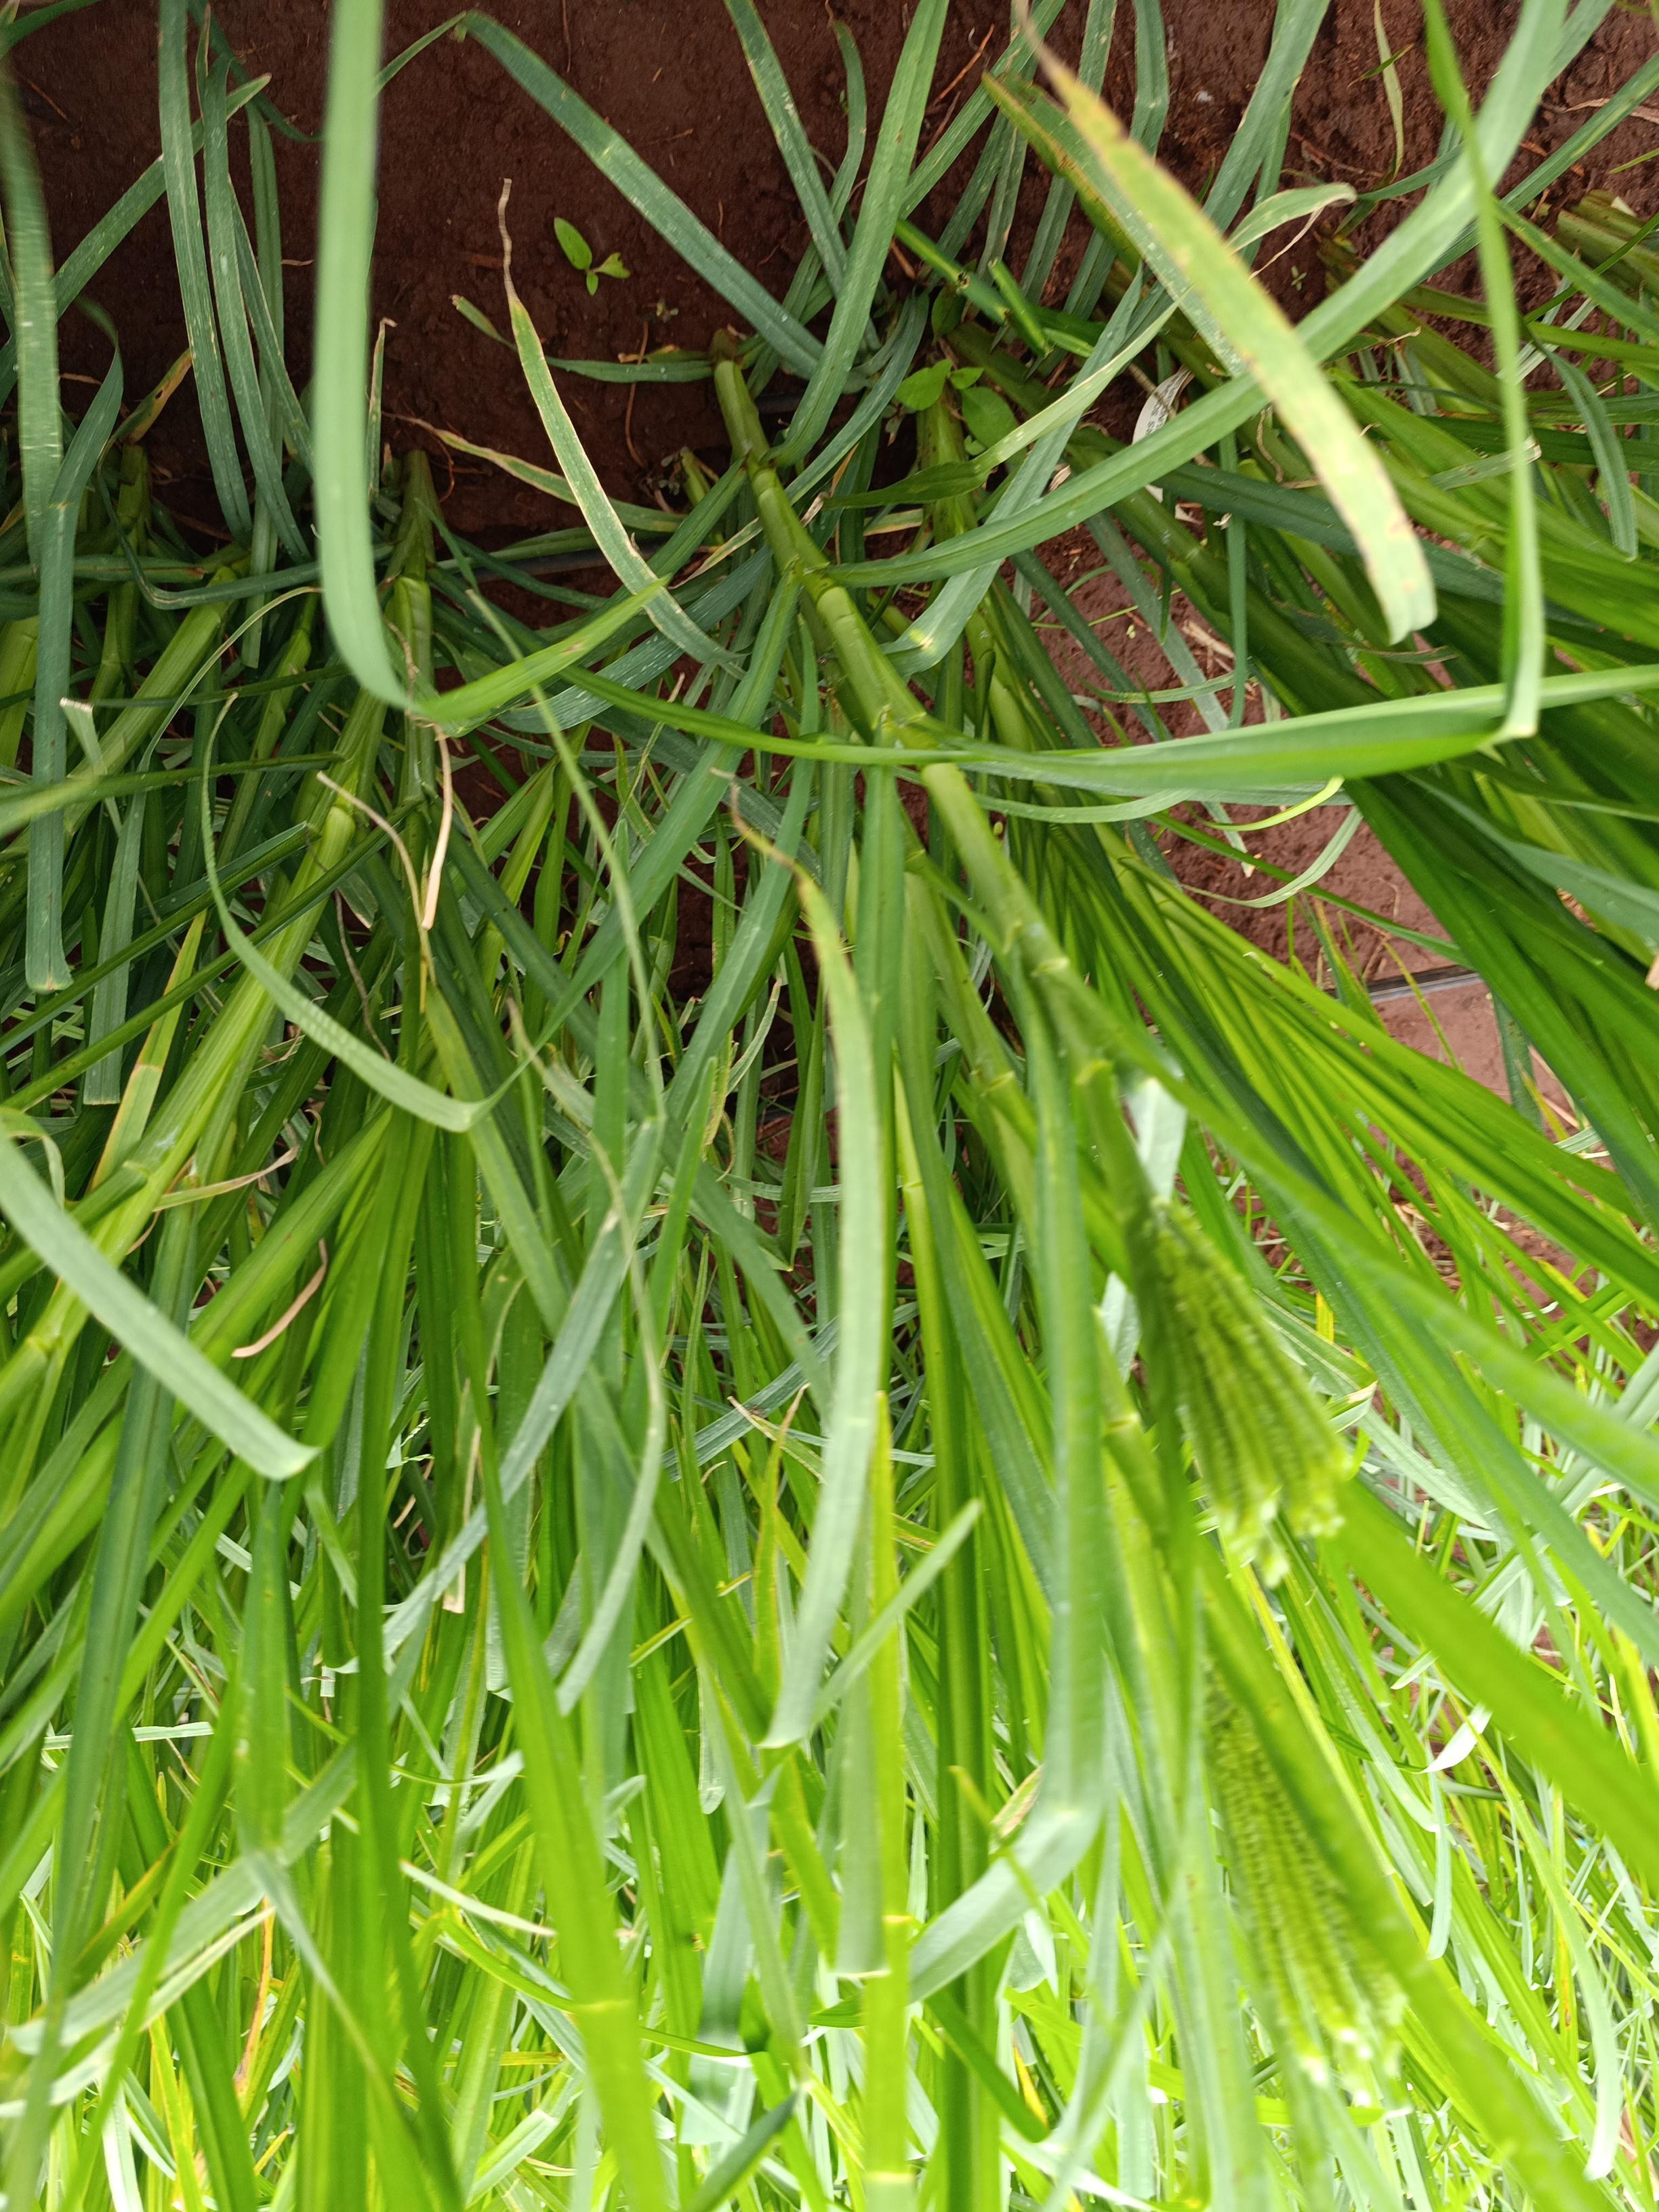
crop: finger millet
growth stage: heading tuber
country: Kenya
